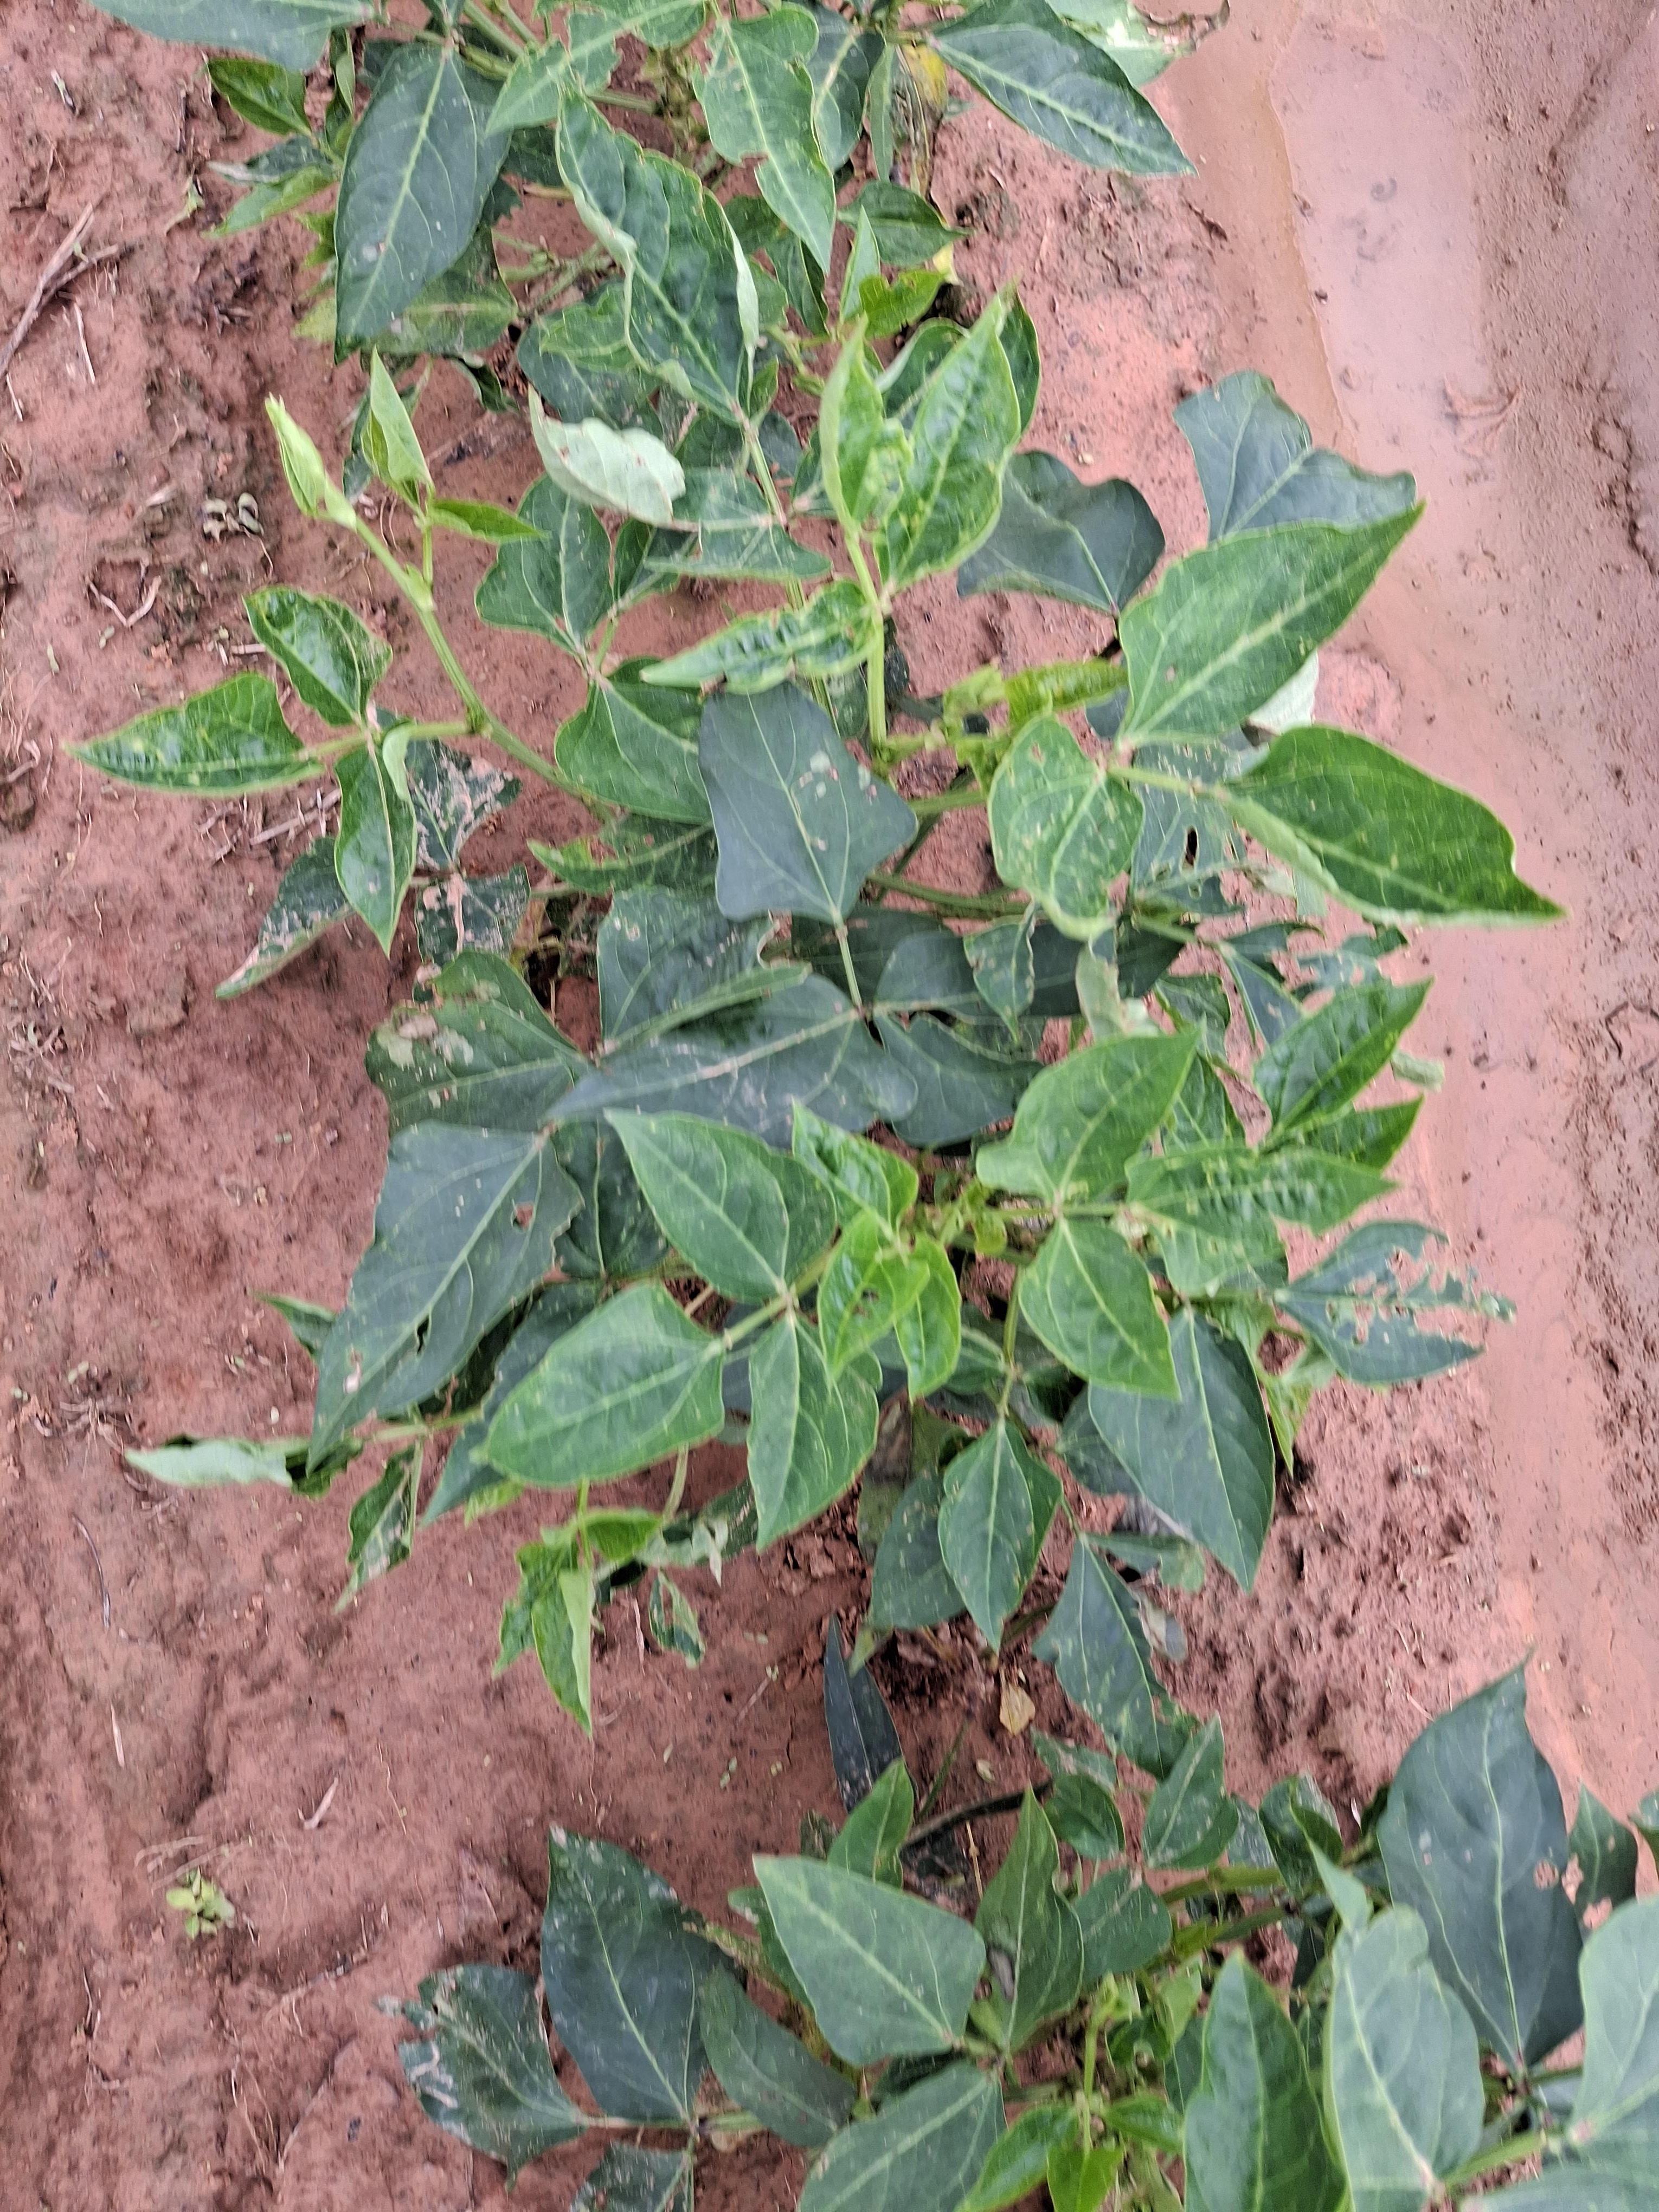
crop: cowpea
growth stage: vegetative
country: Nigeria
